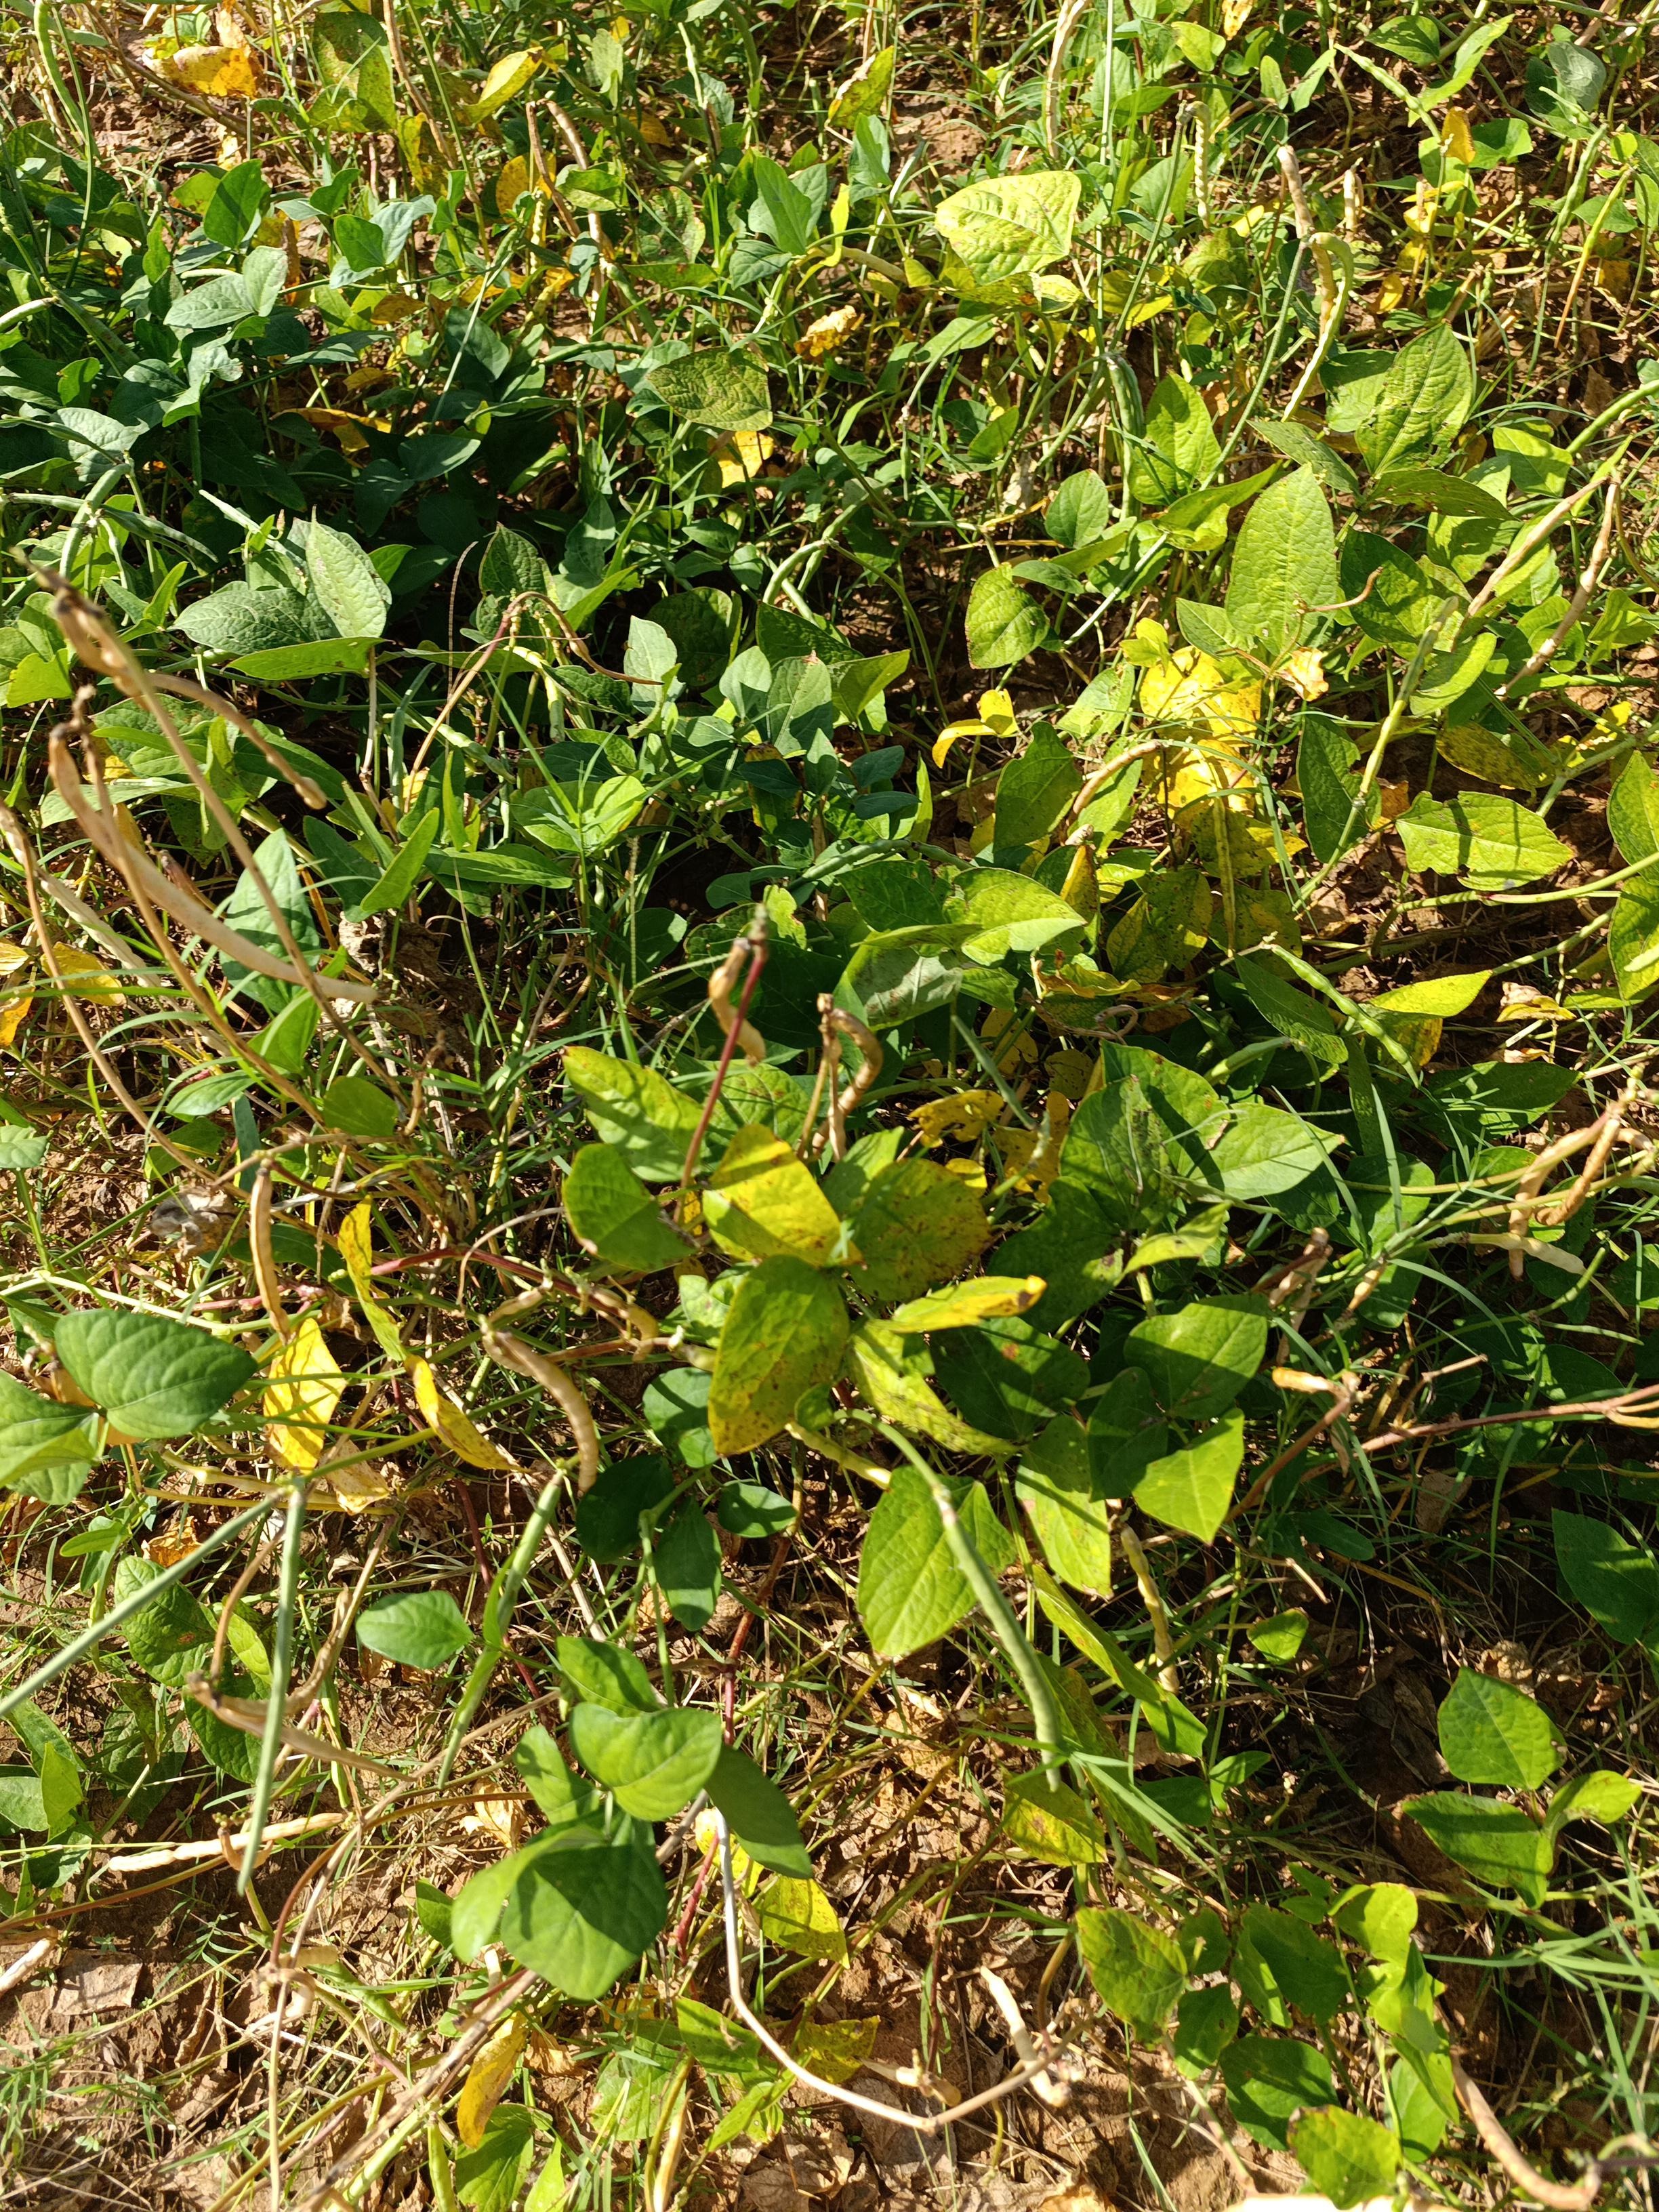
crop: cowpea
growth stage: maturity
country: Nigeria
